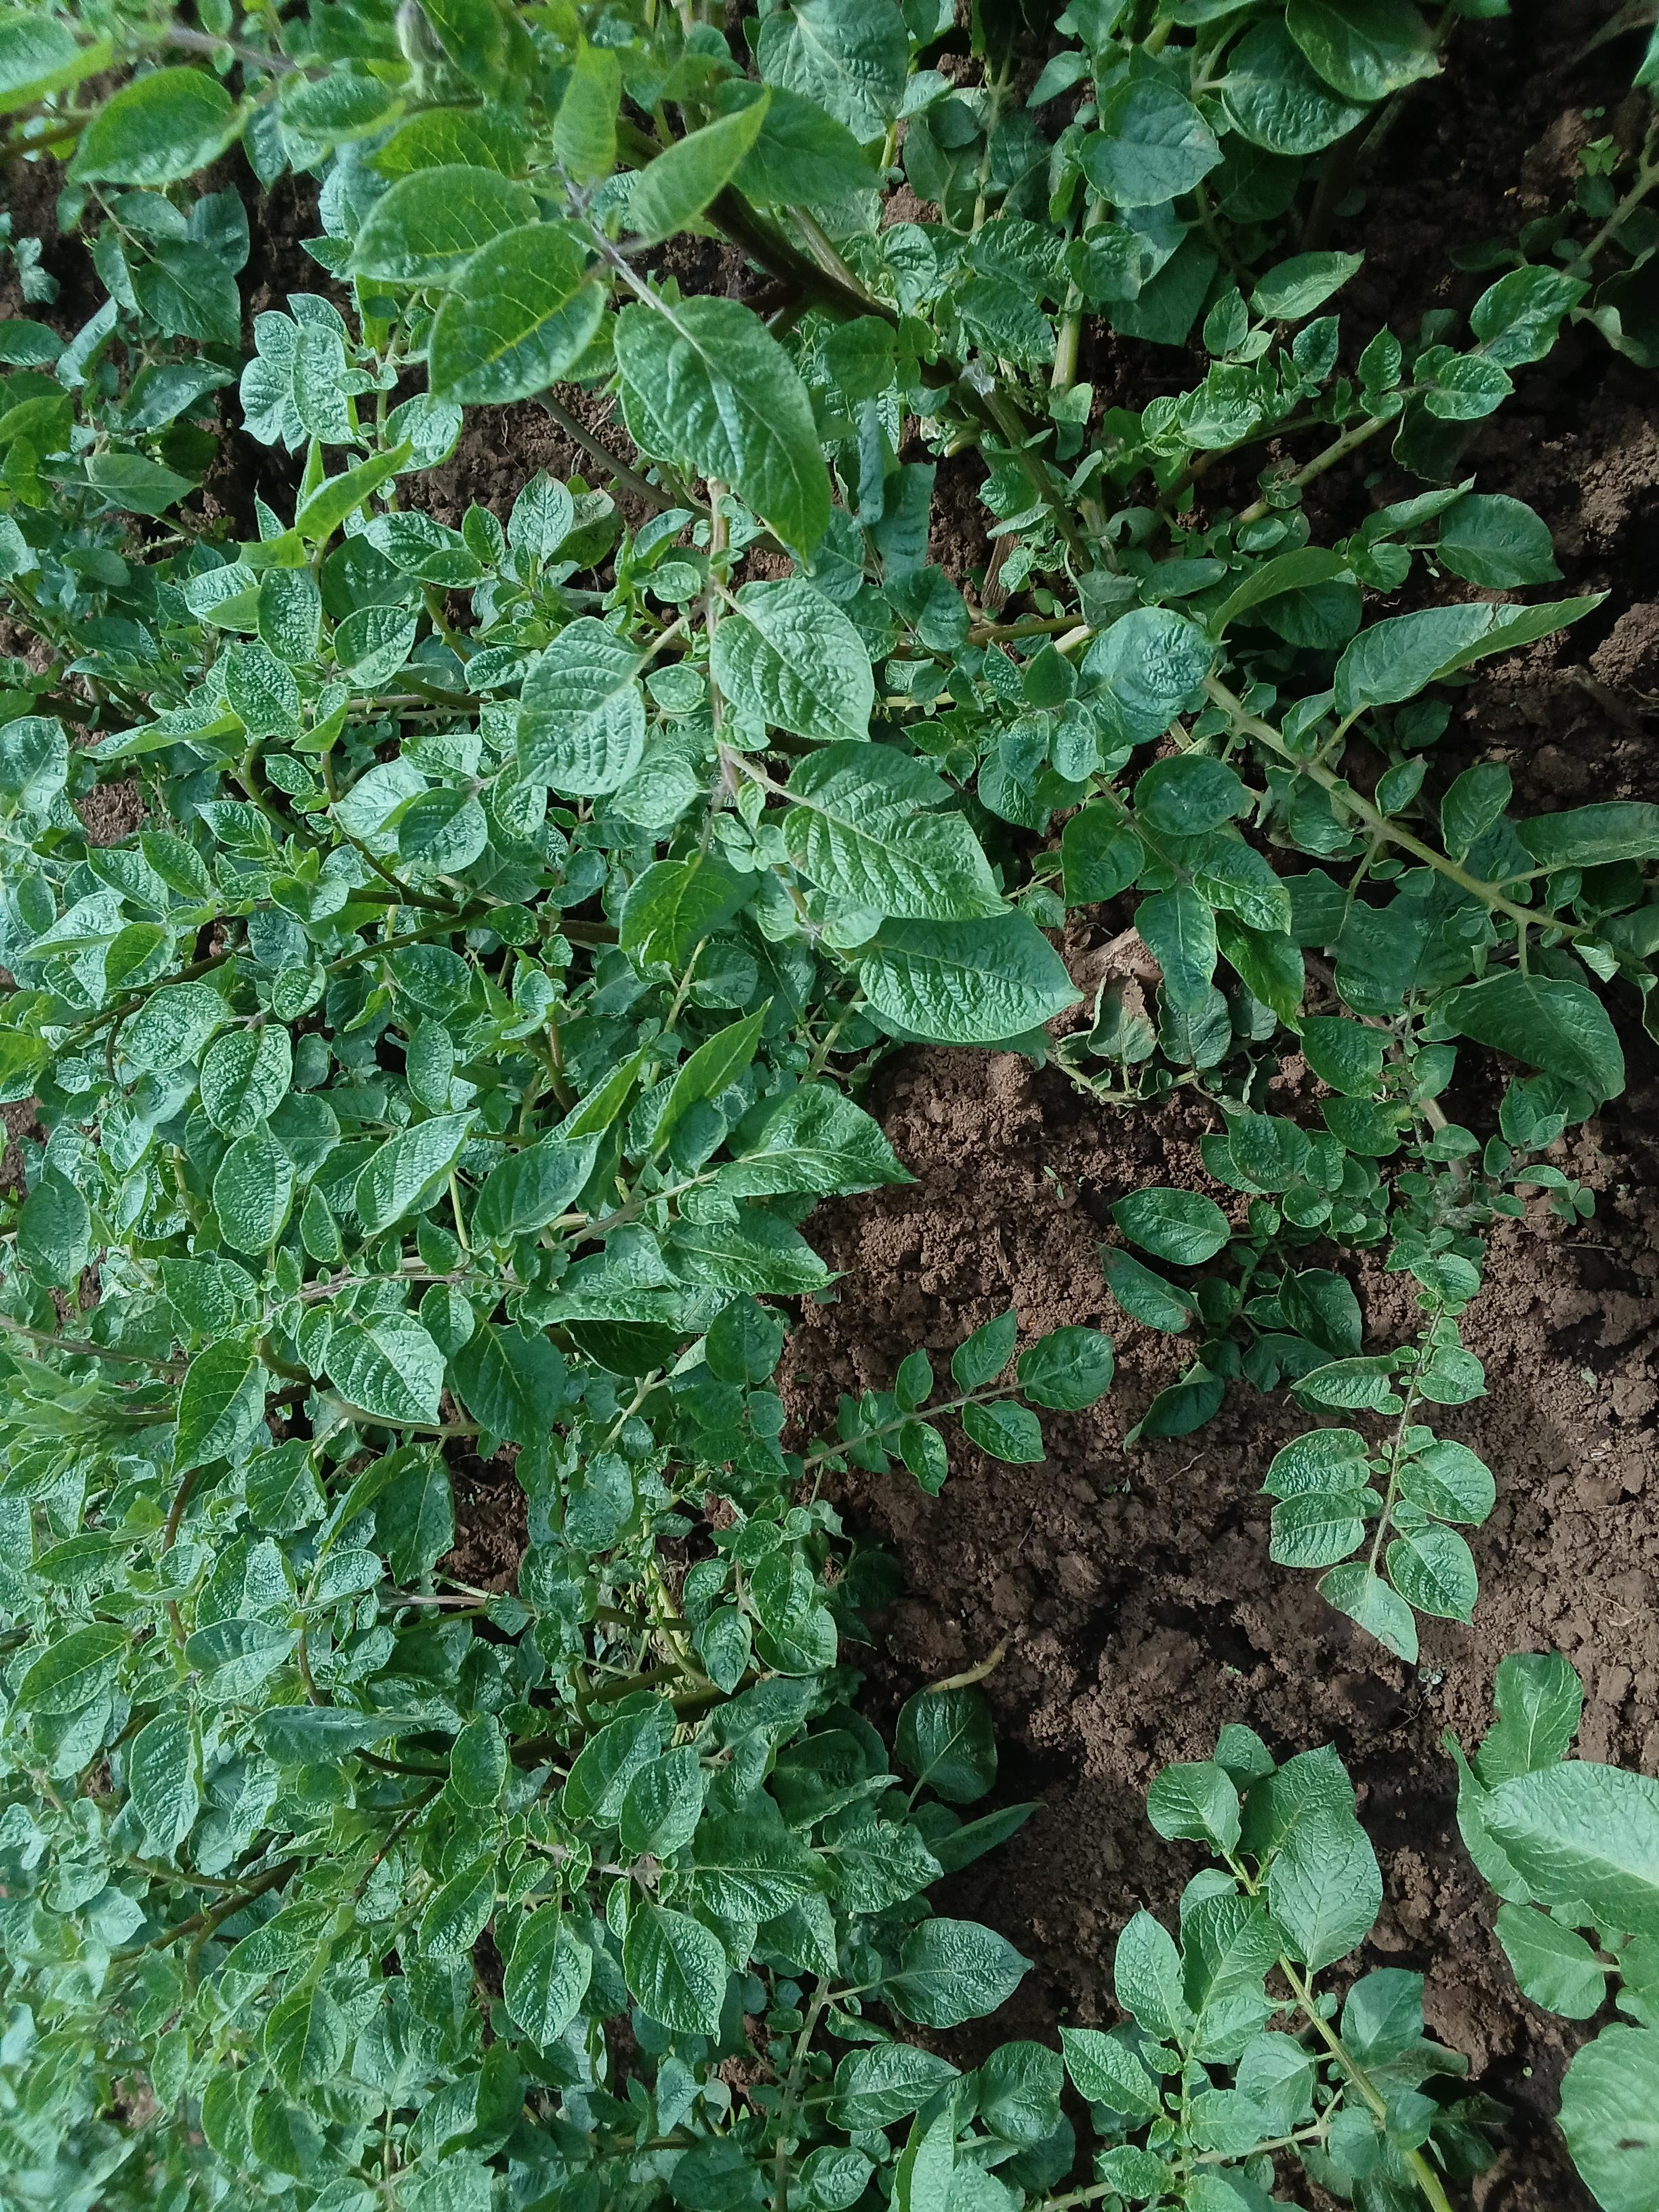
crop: potato
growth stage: vegetative
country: Kenya
